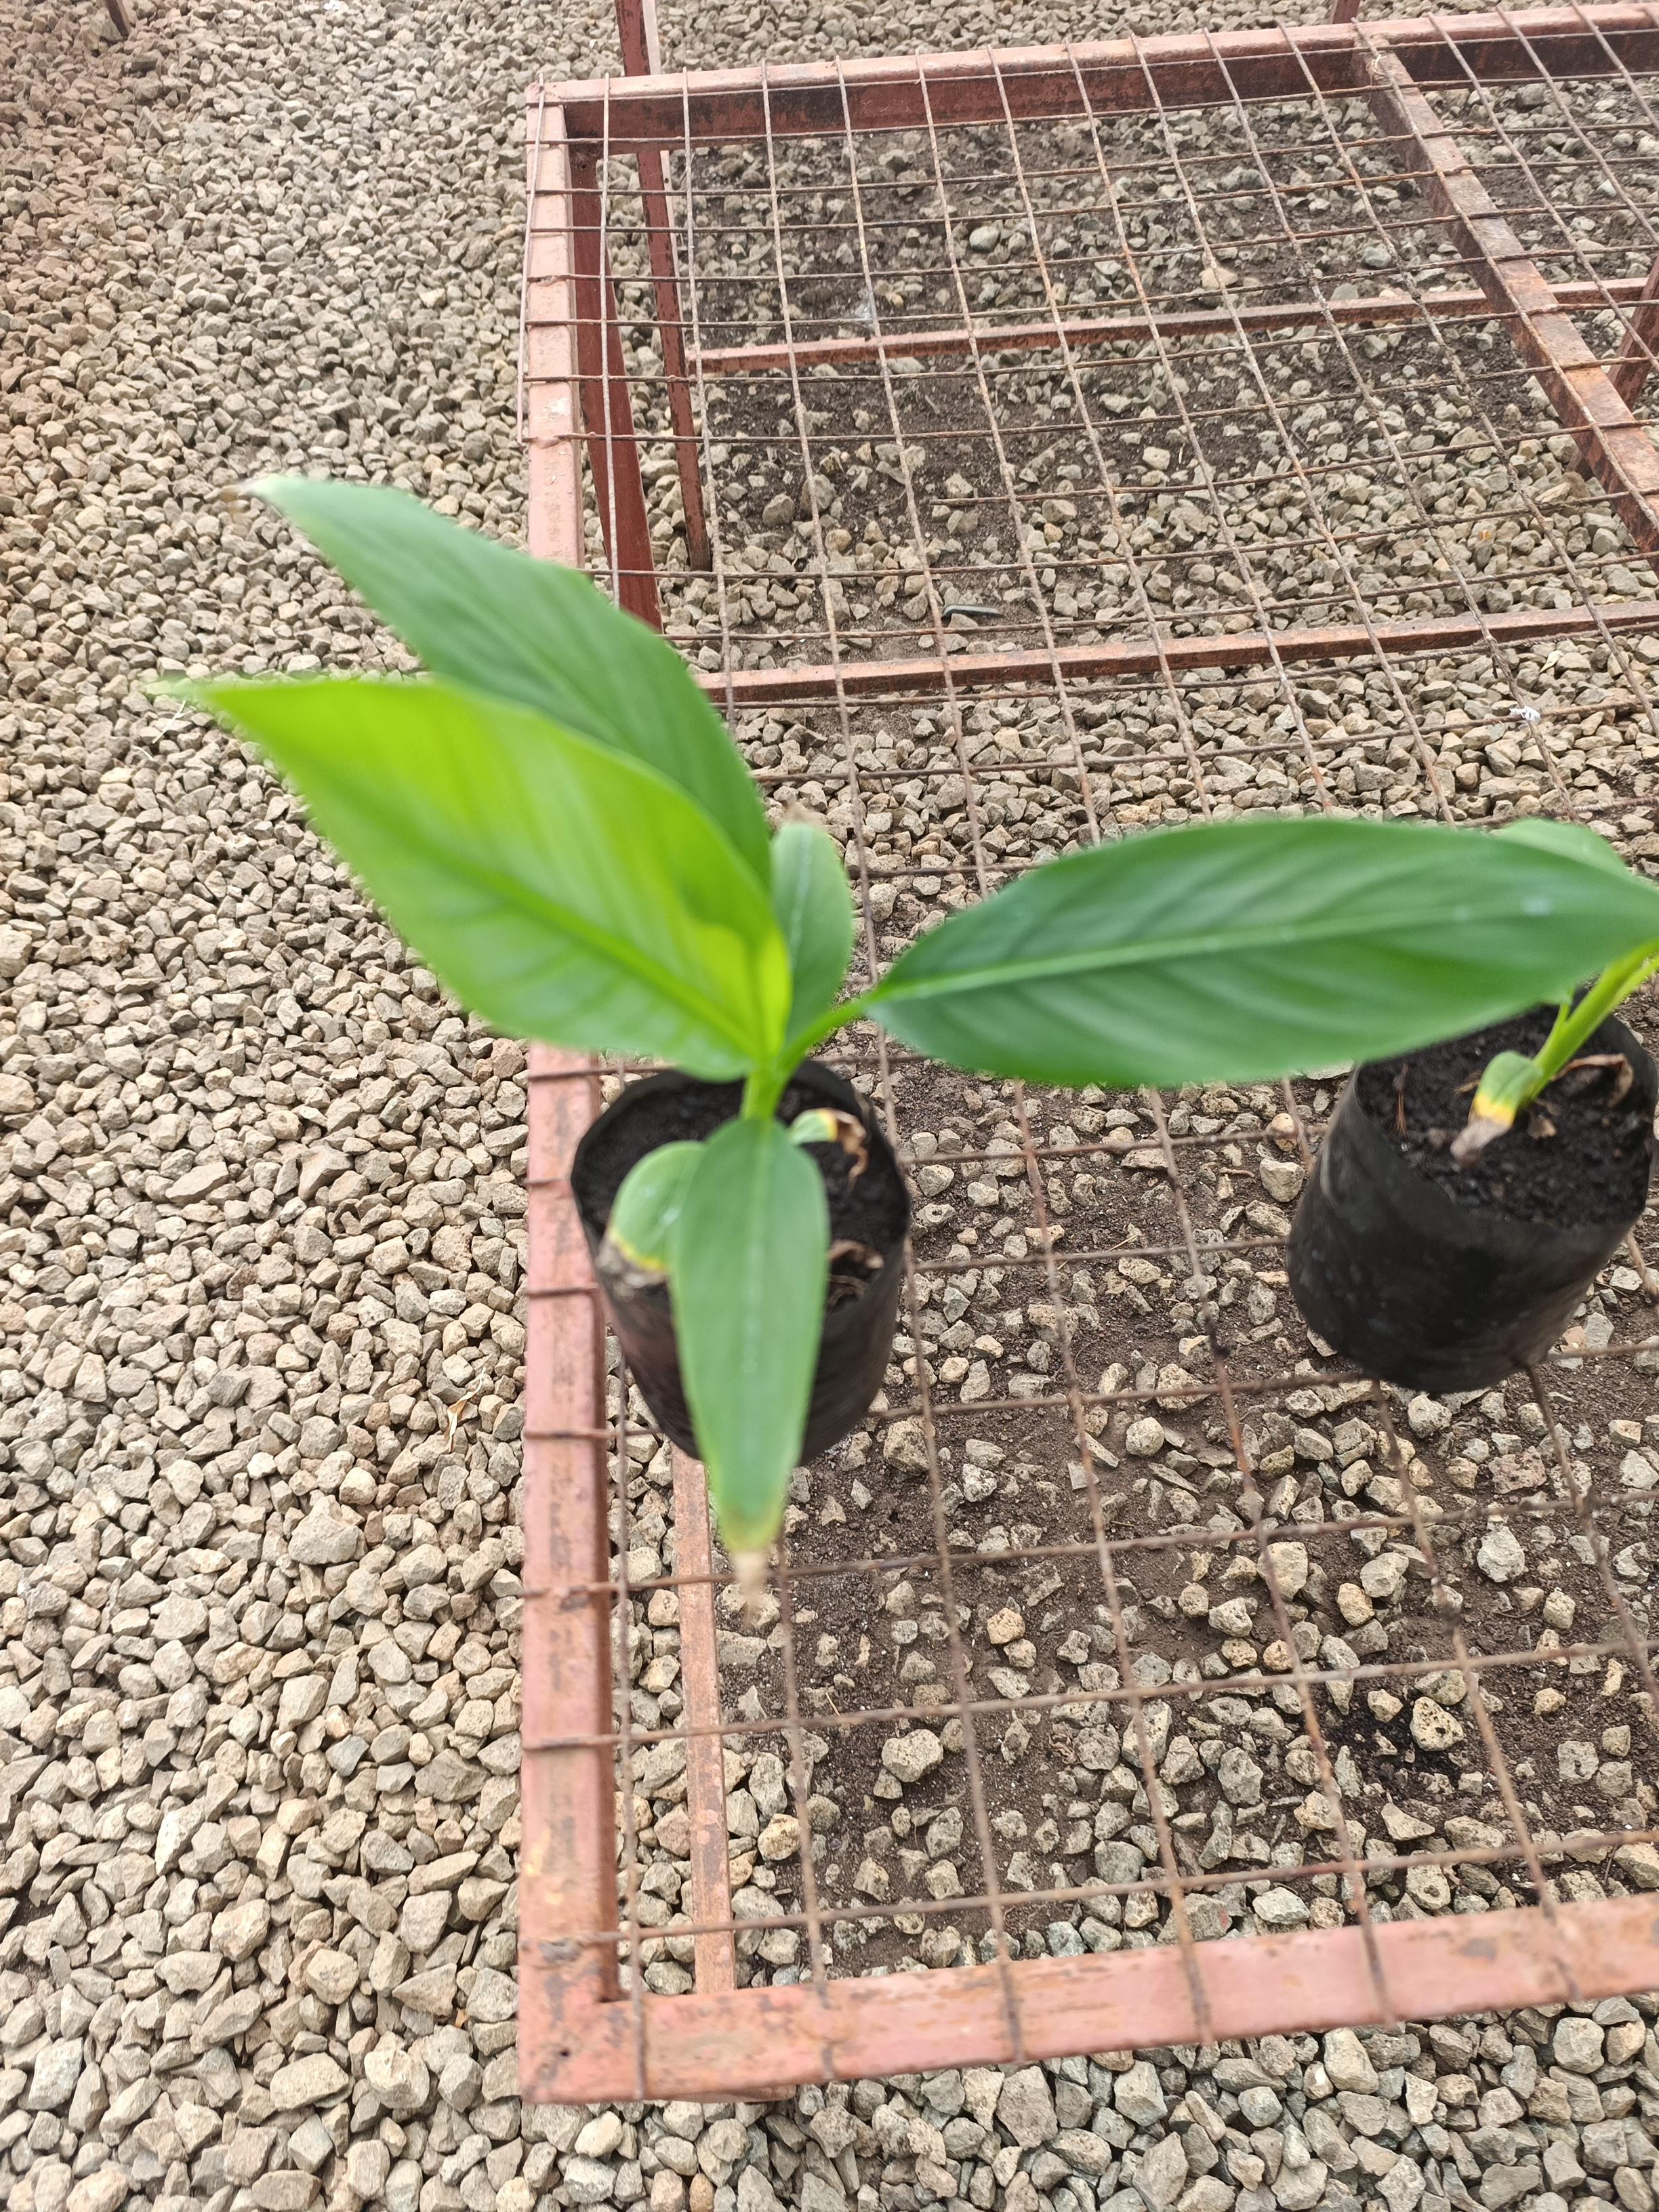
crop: banana
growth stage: vegetative
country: Tanzania
